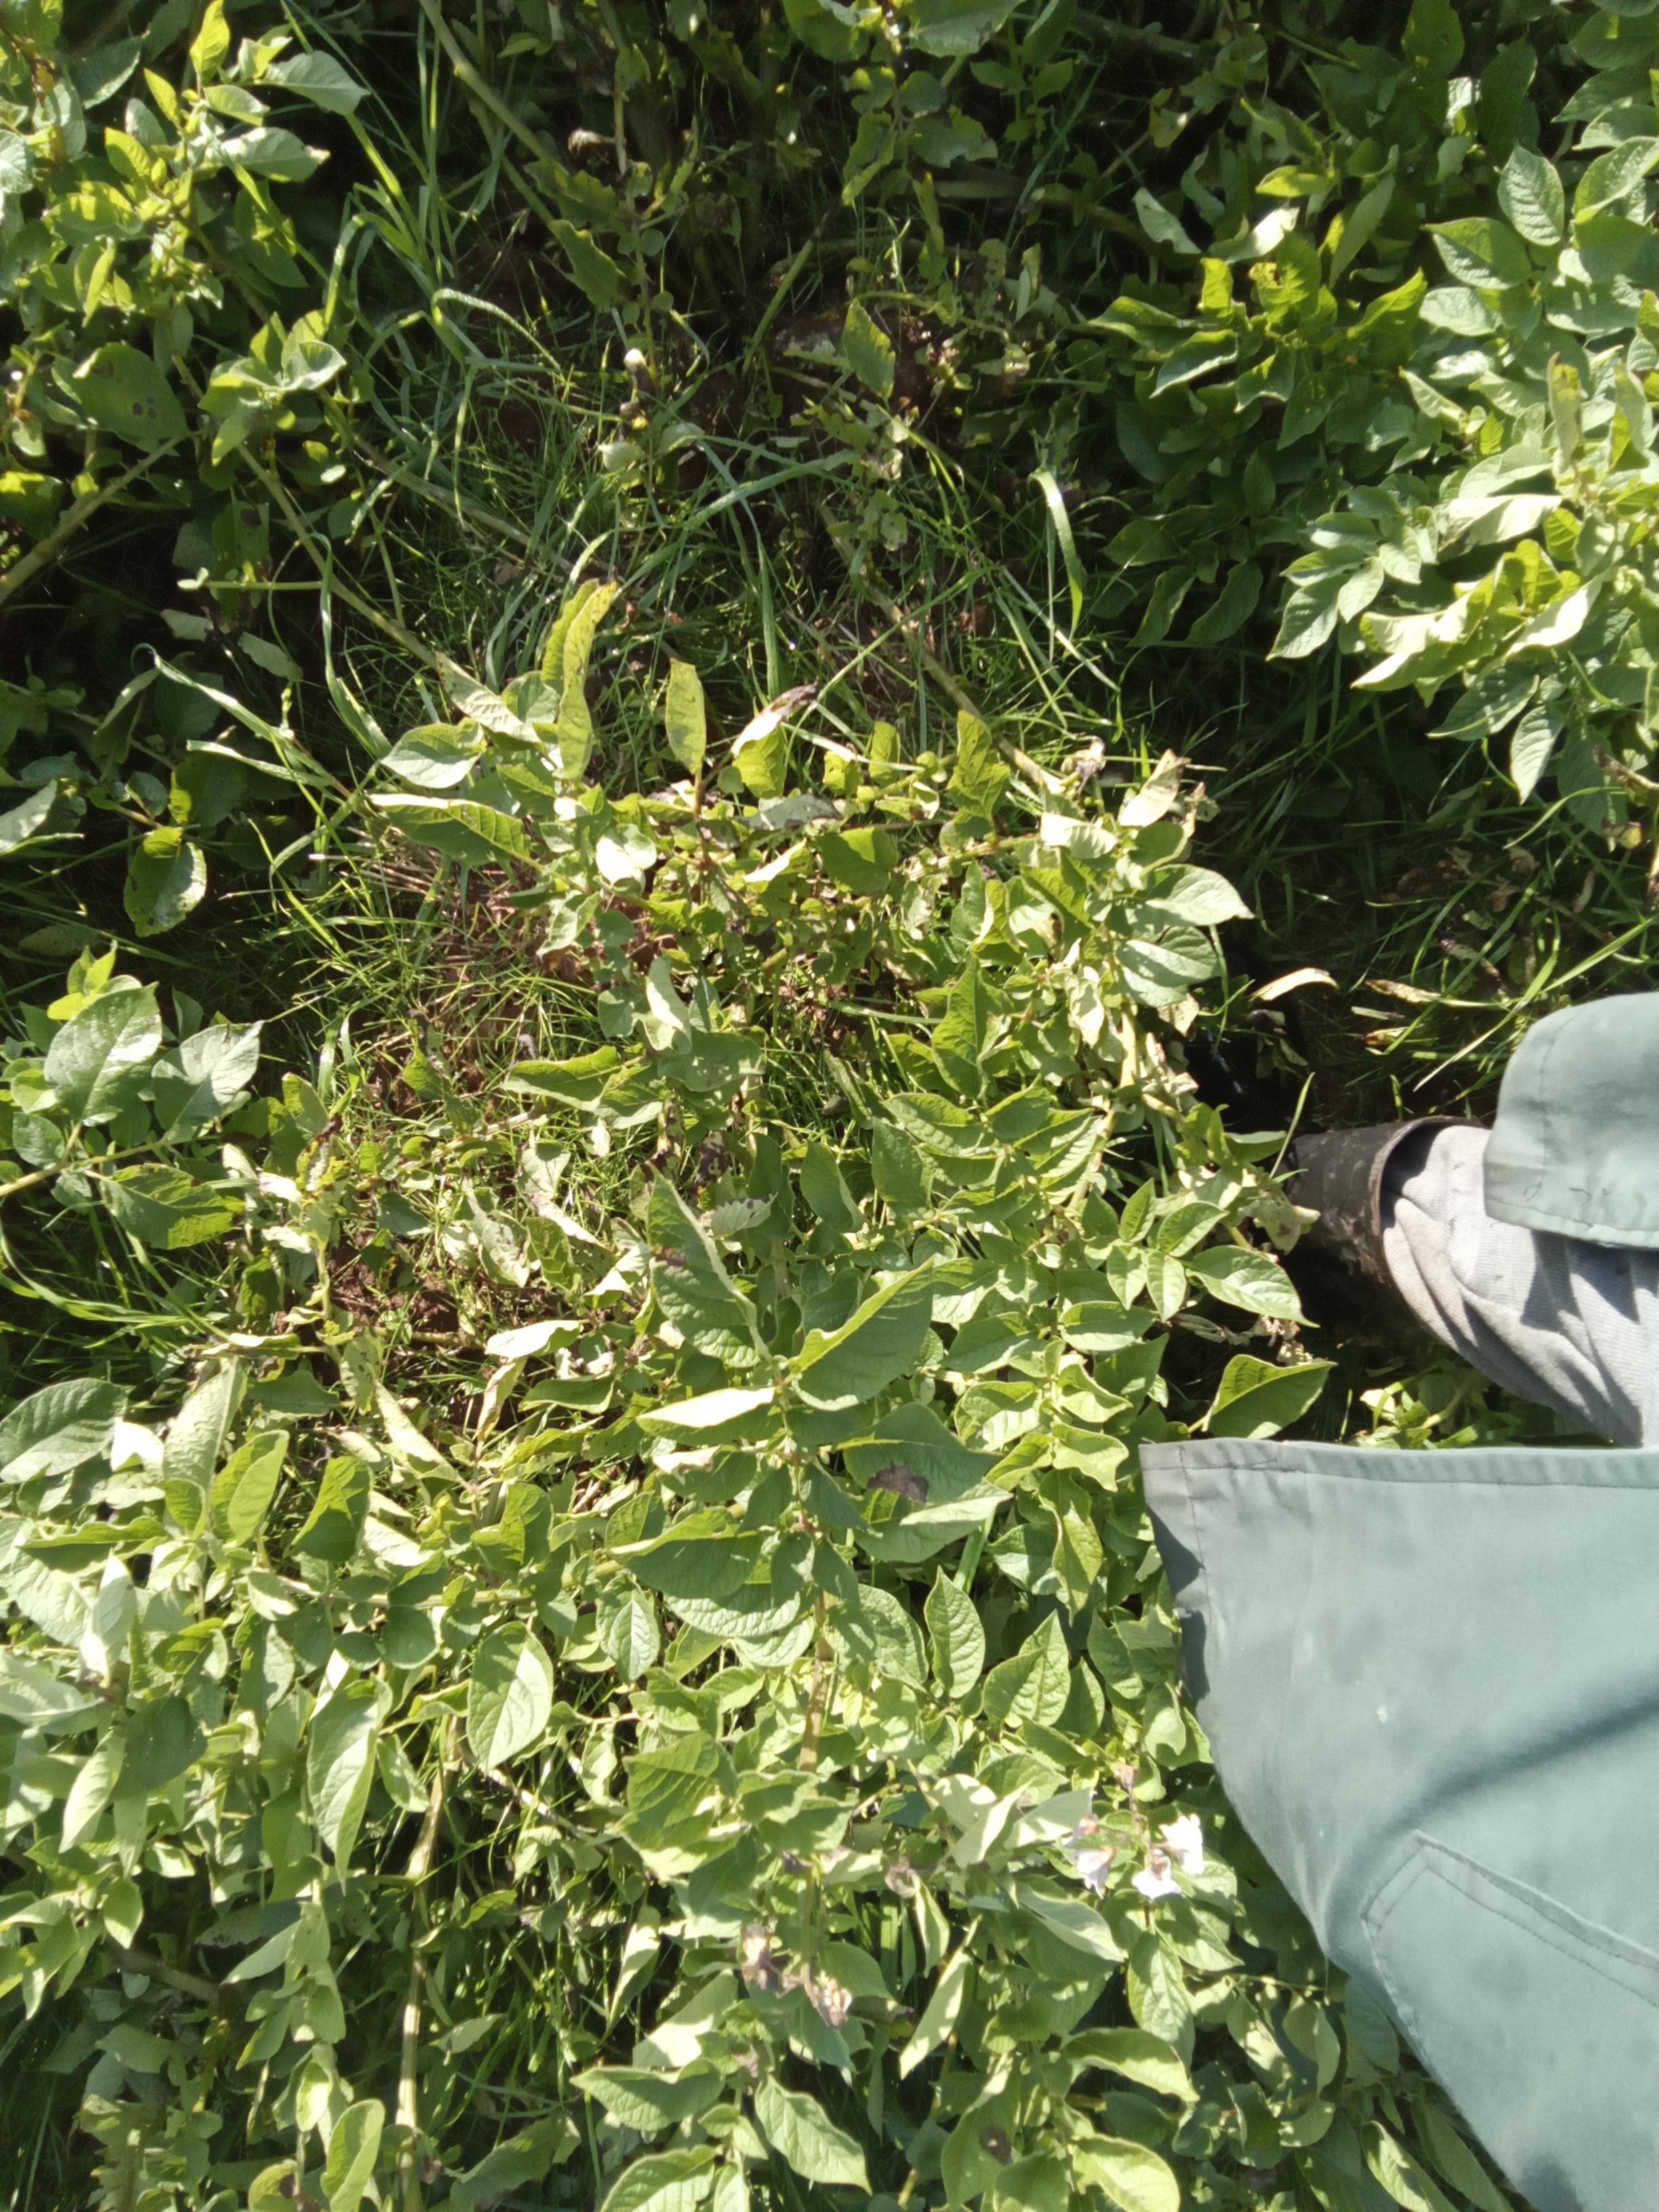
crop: potato
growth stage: maturity
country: Kenya
